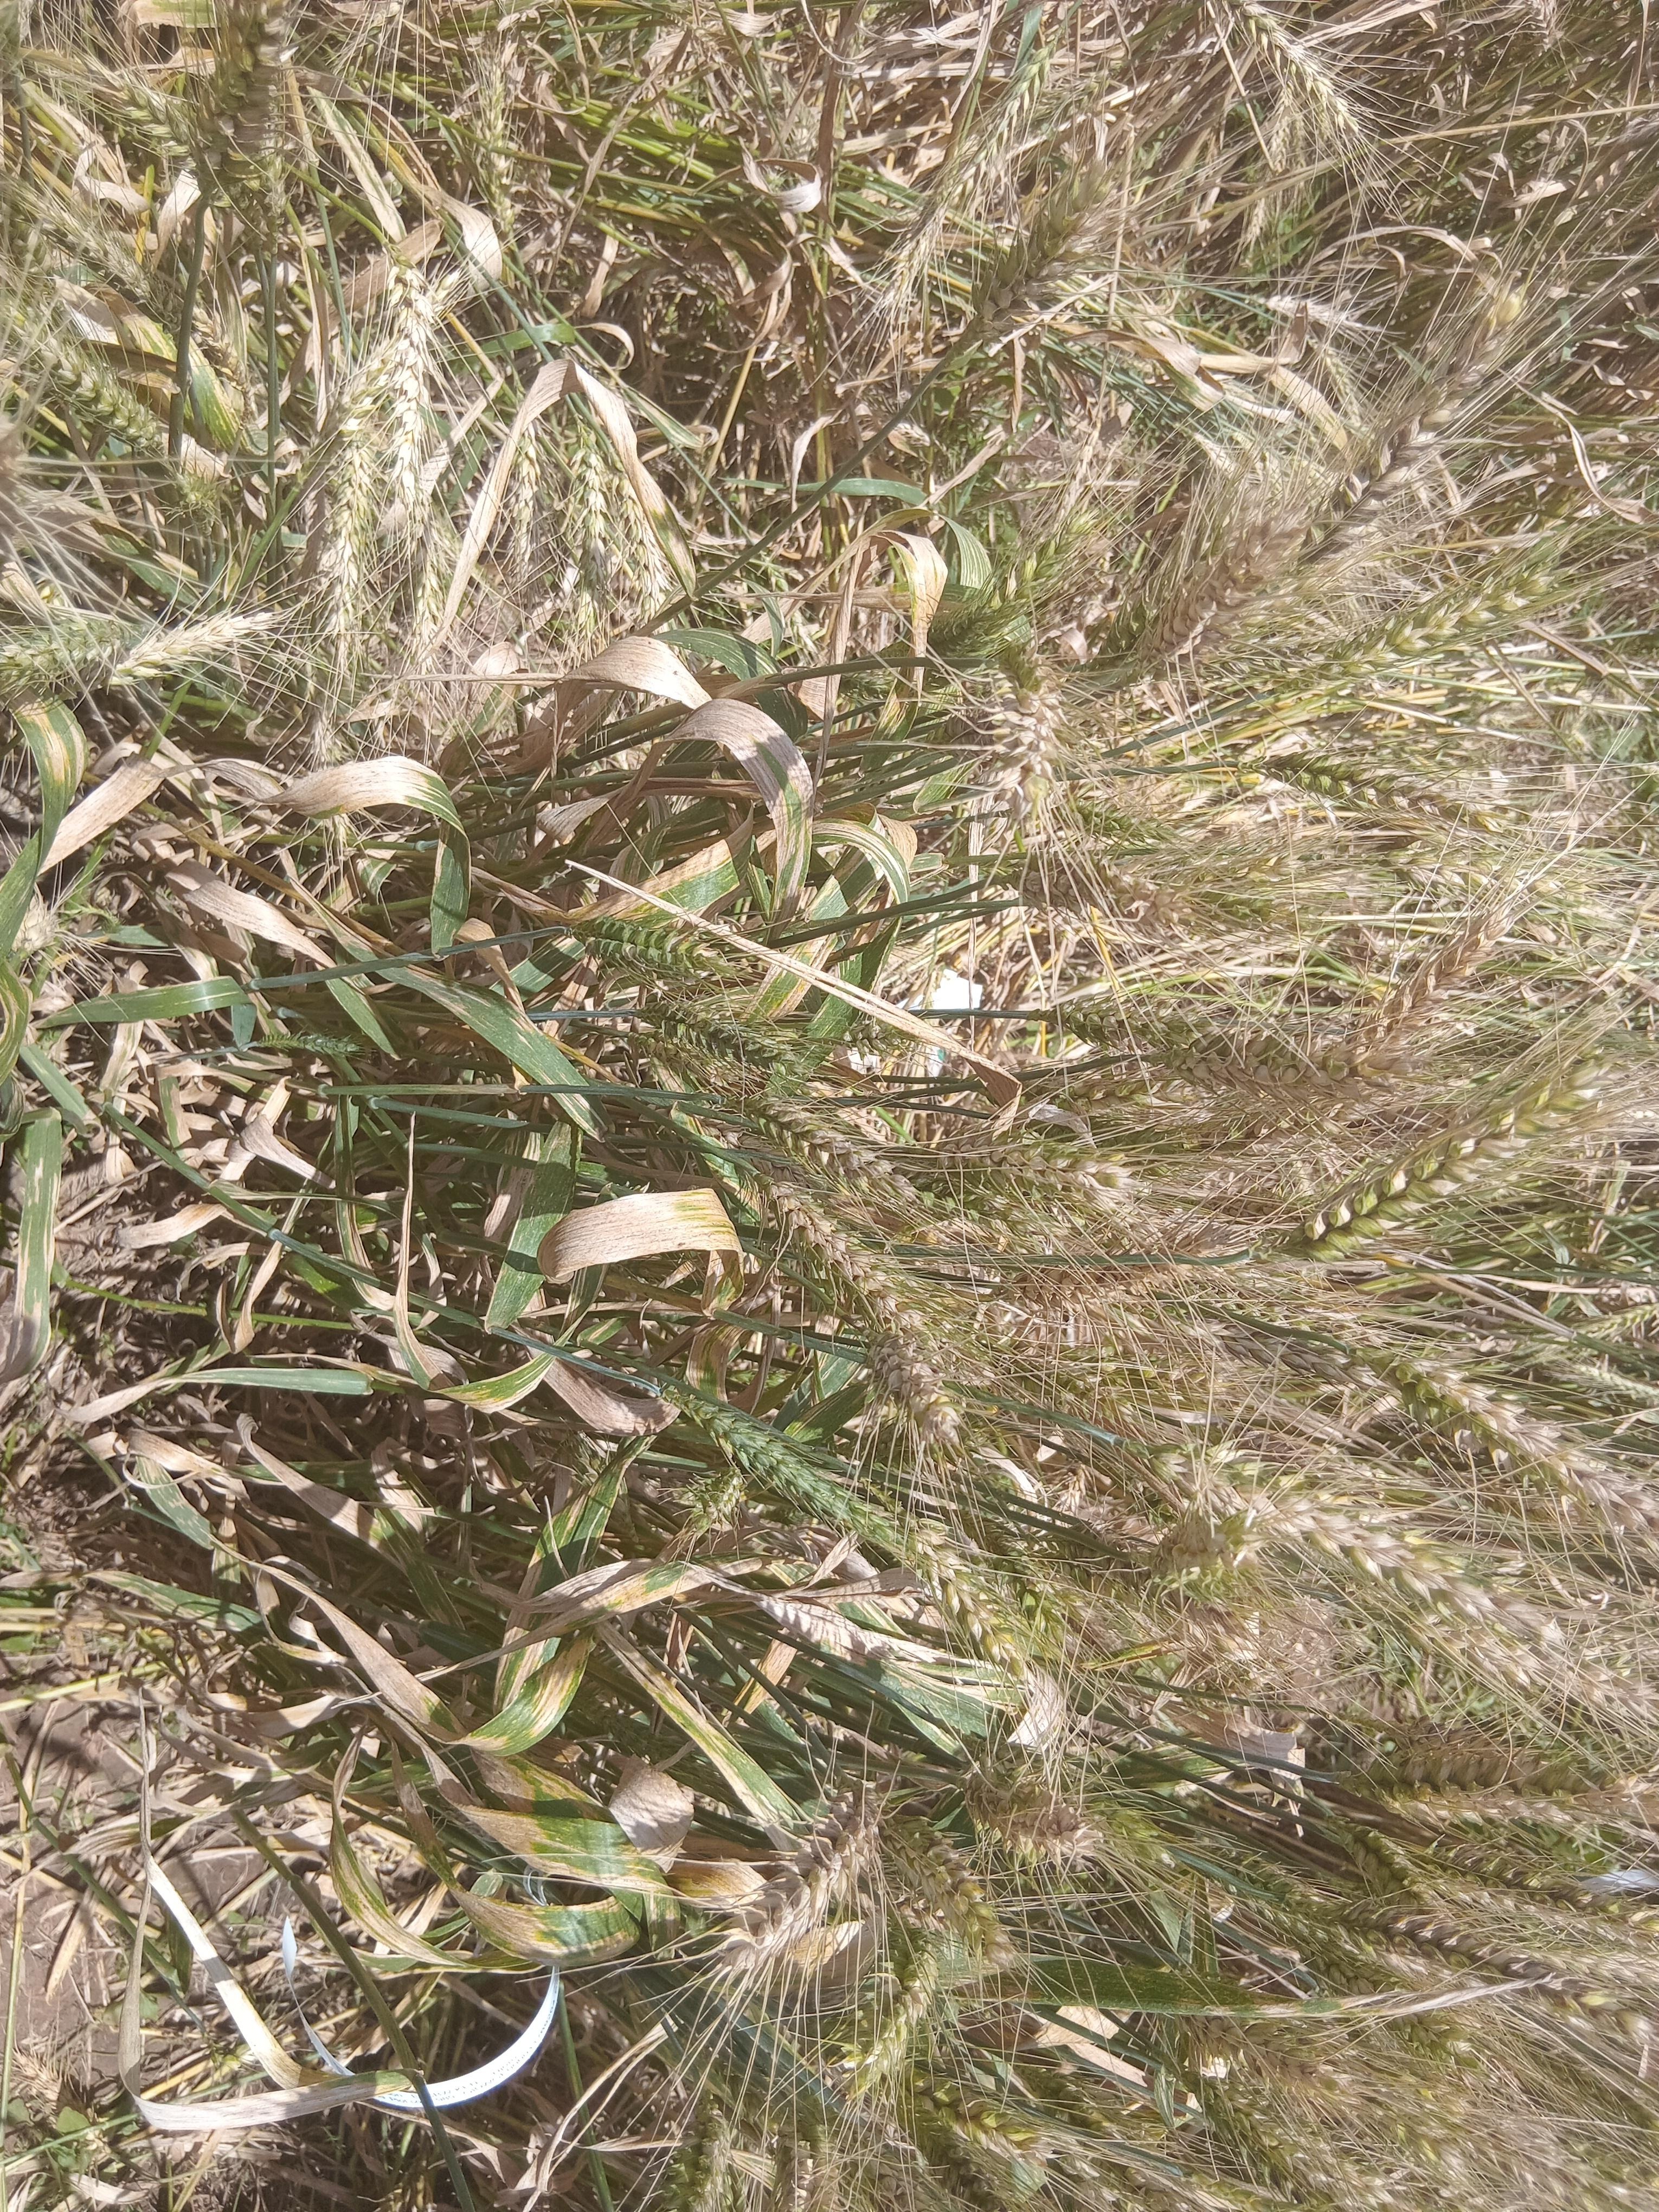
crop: wheat
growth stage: maturity
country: Kenya
